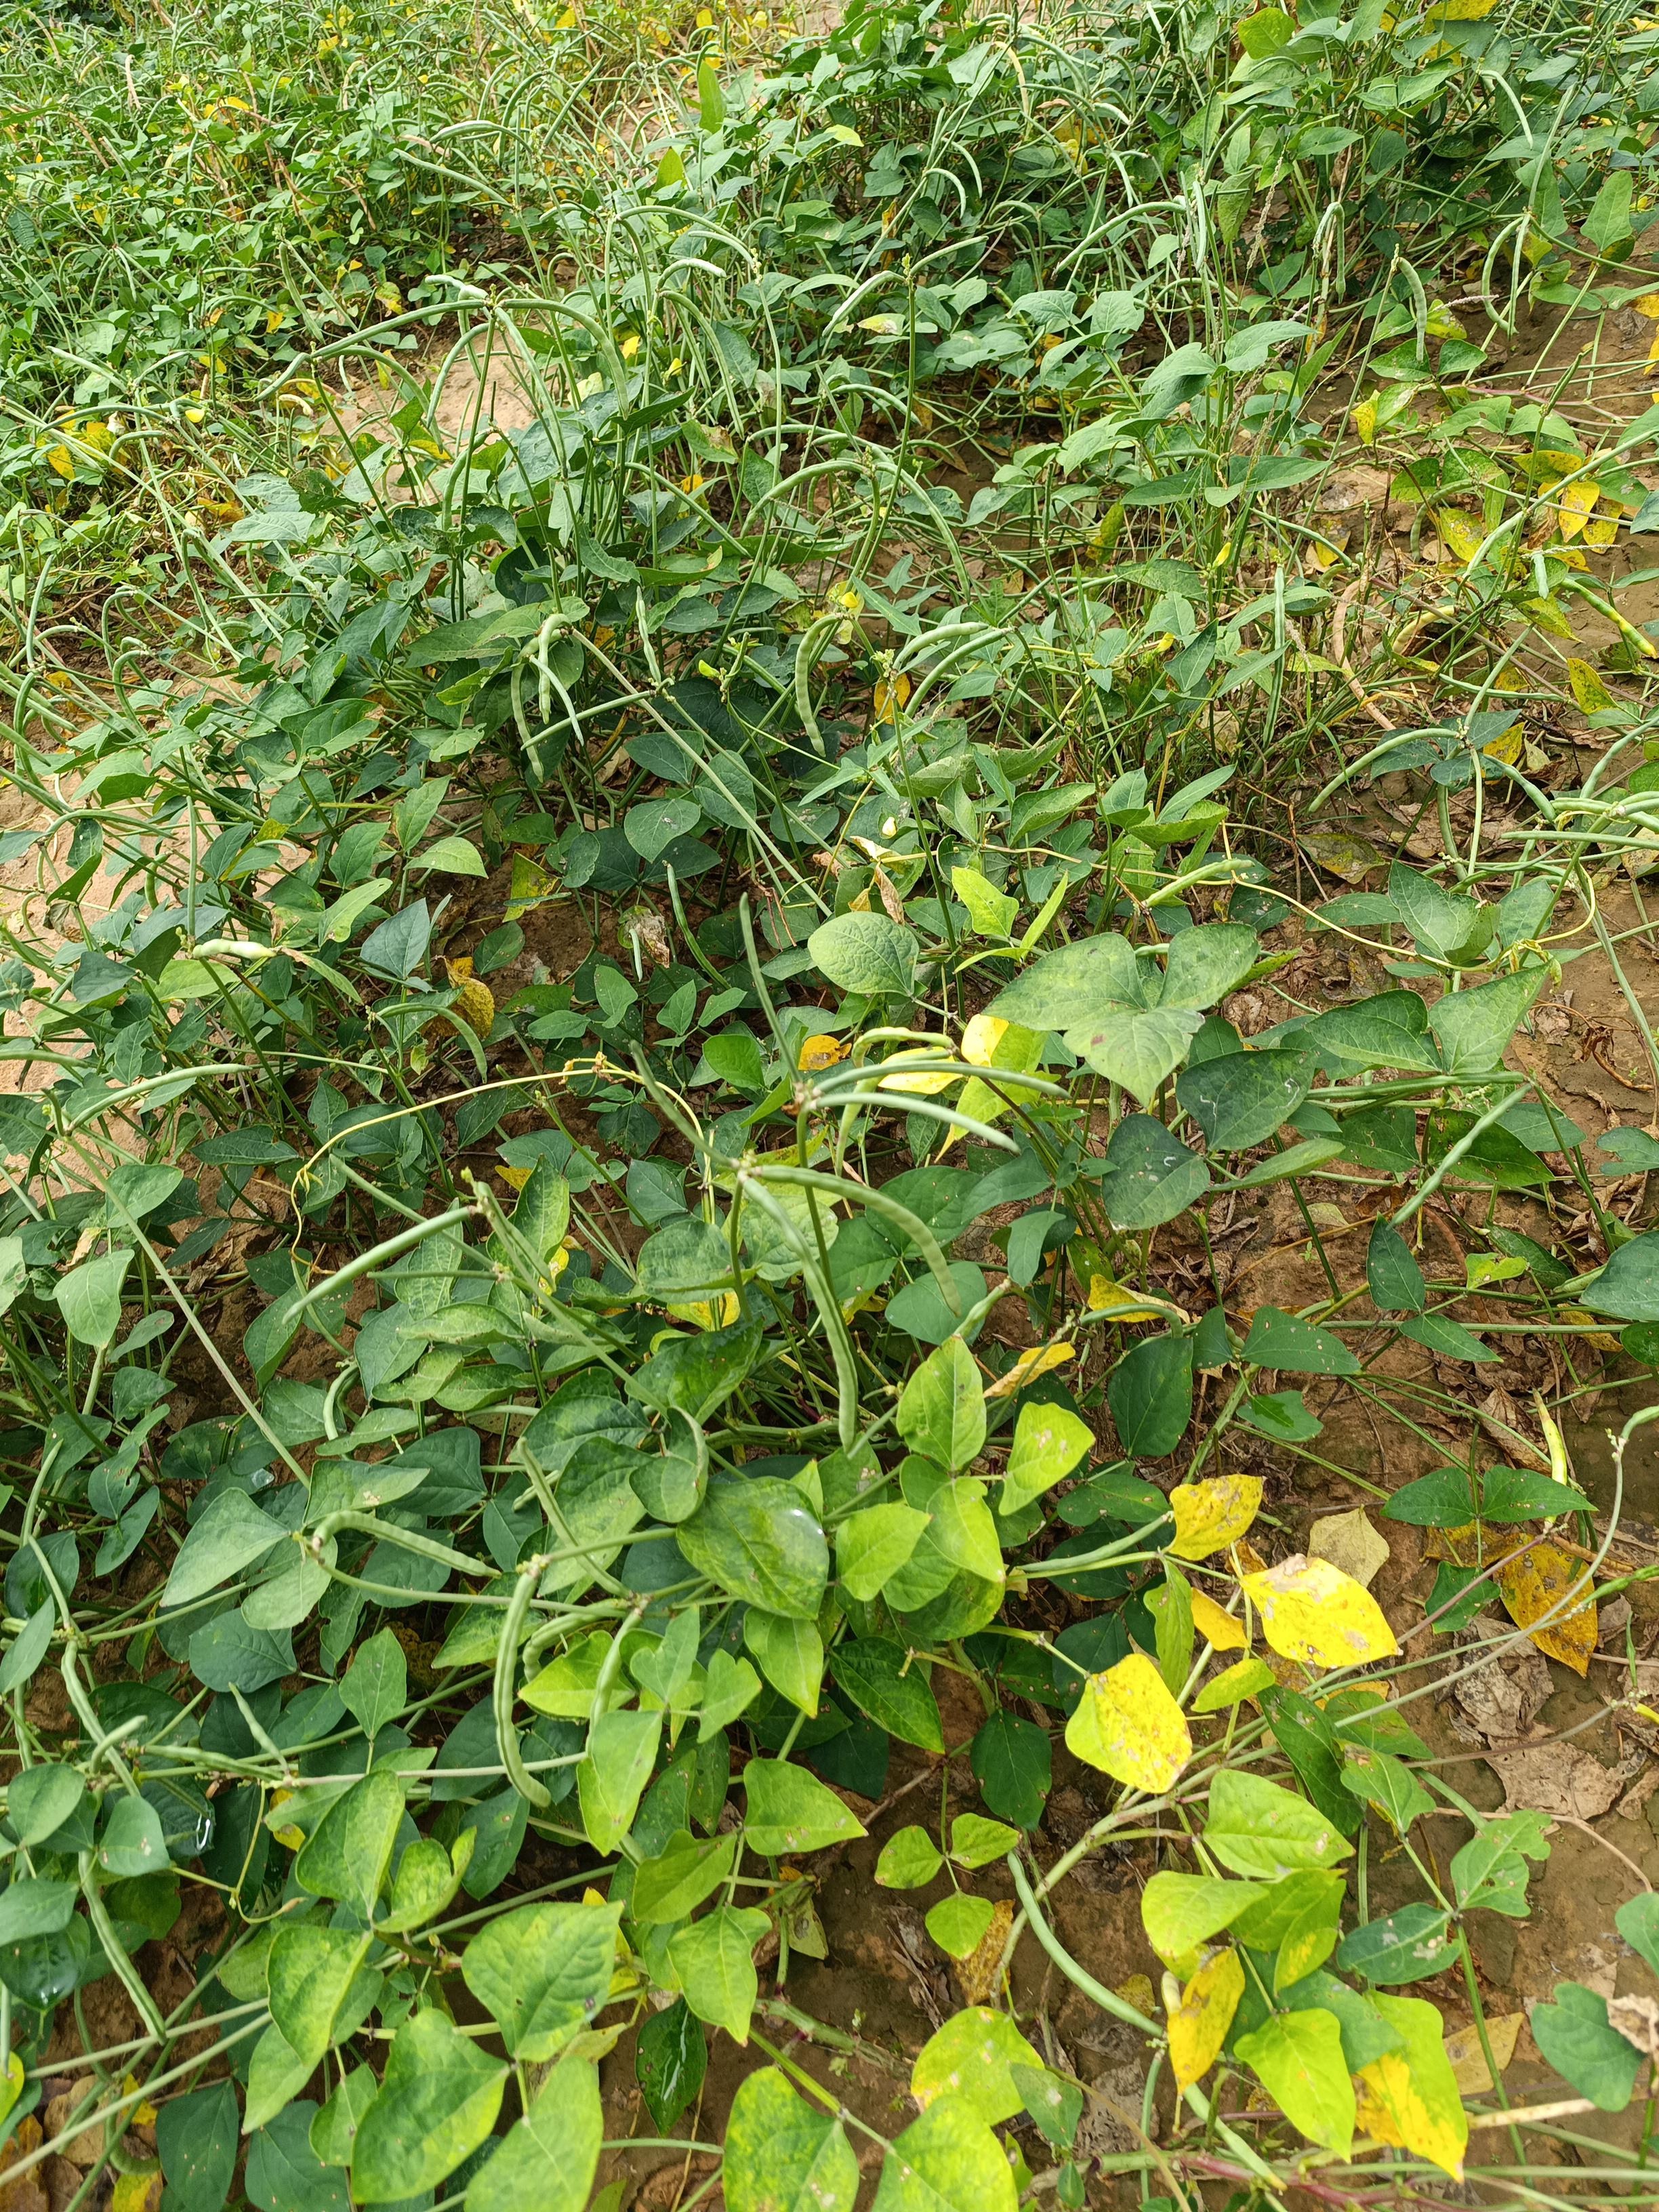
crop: cowpea
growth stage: maturity
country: Nigeria
